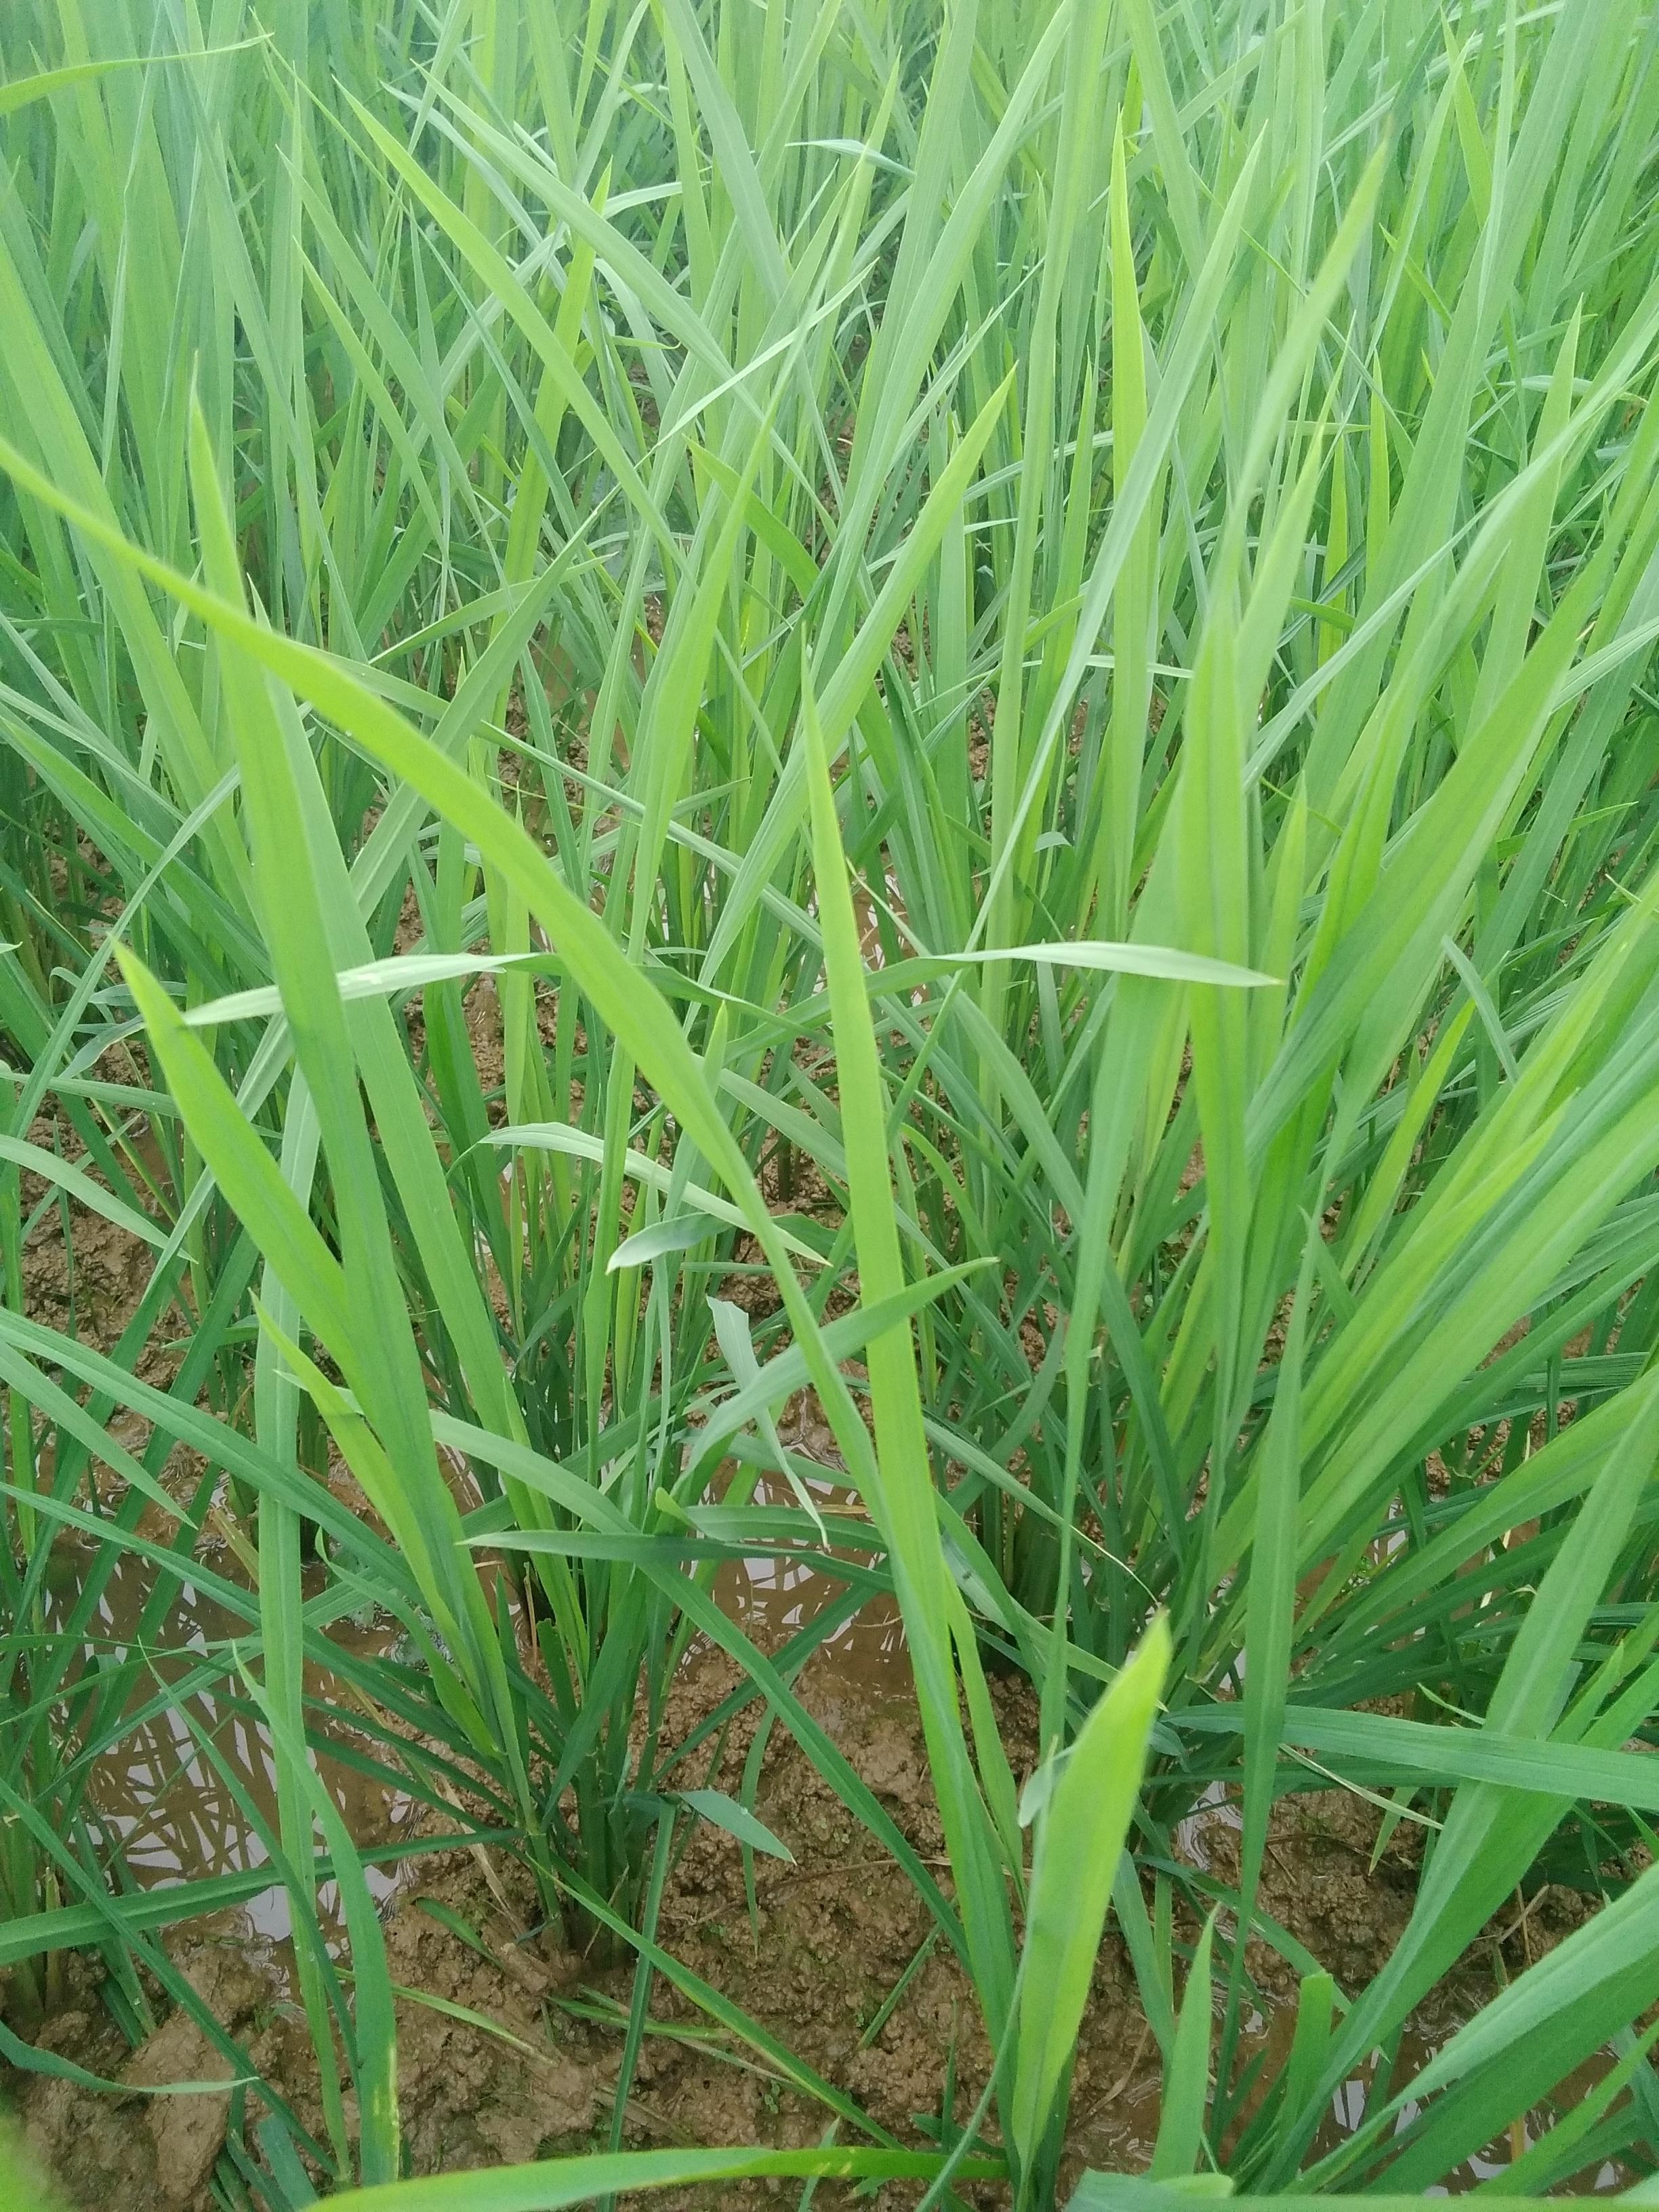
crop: rice
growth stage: vegetative
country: Nigeria
